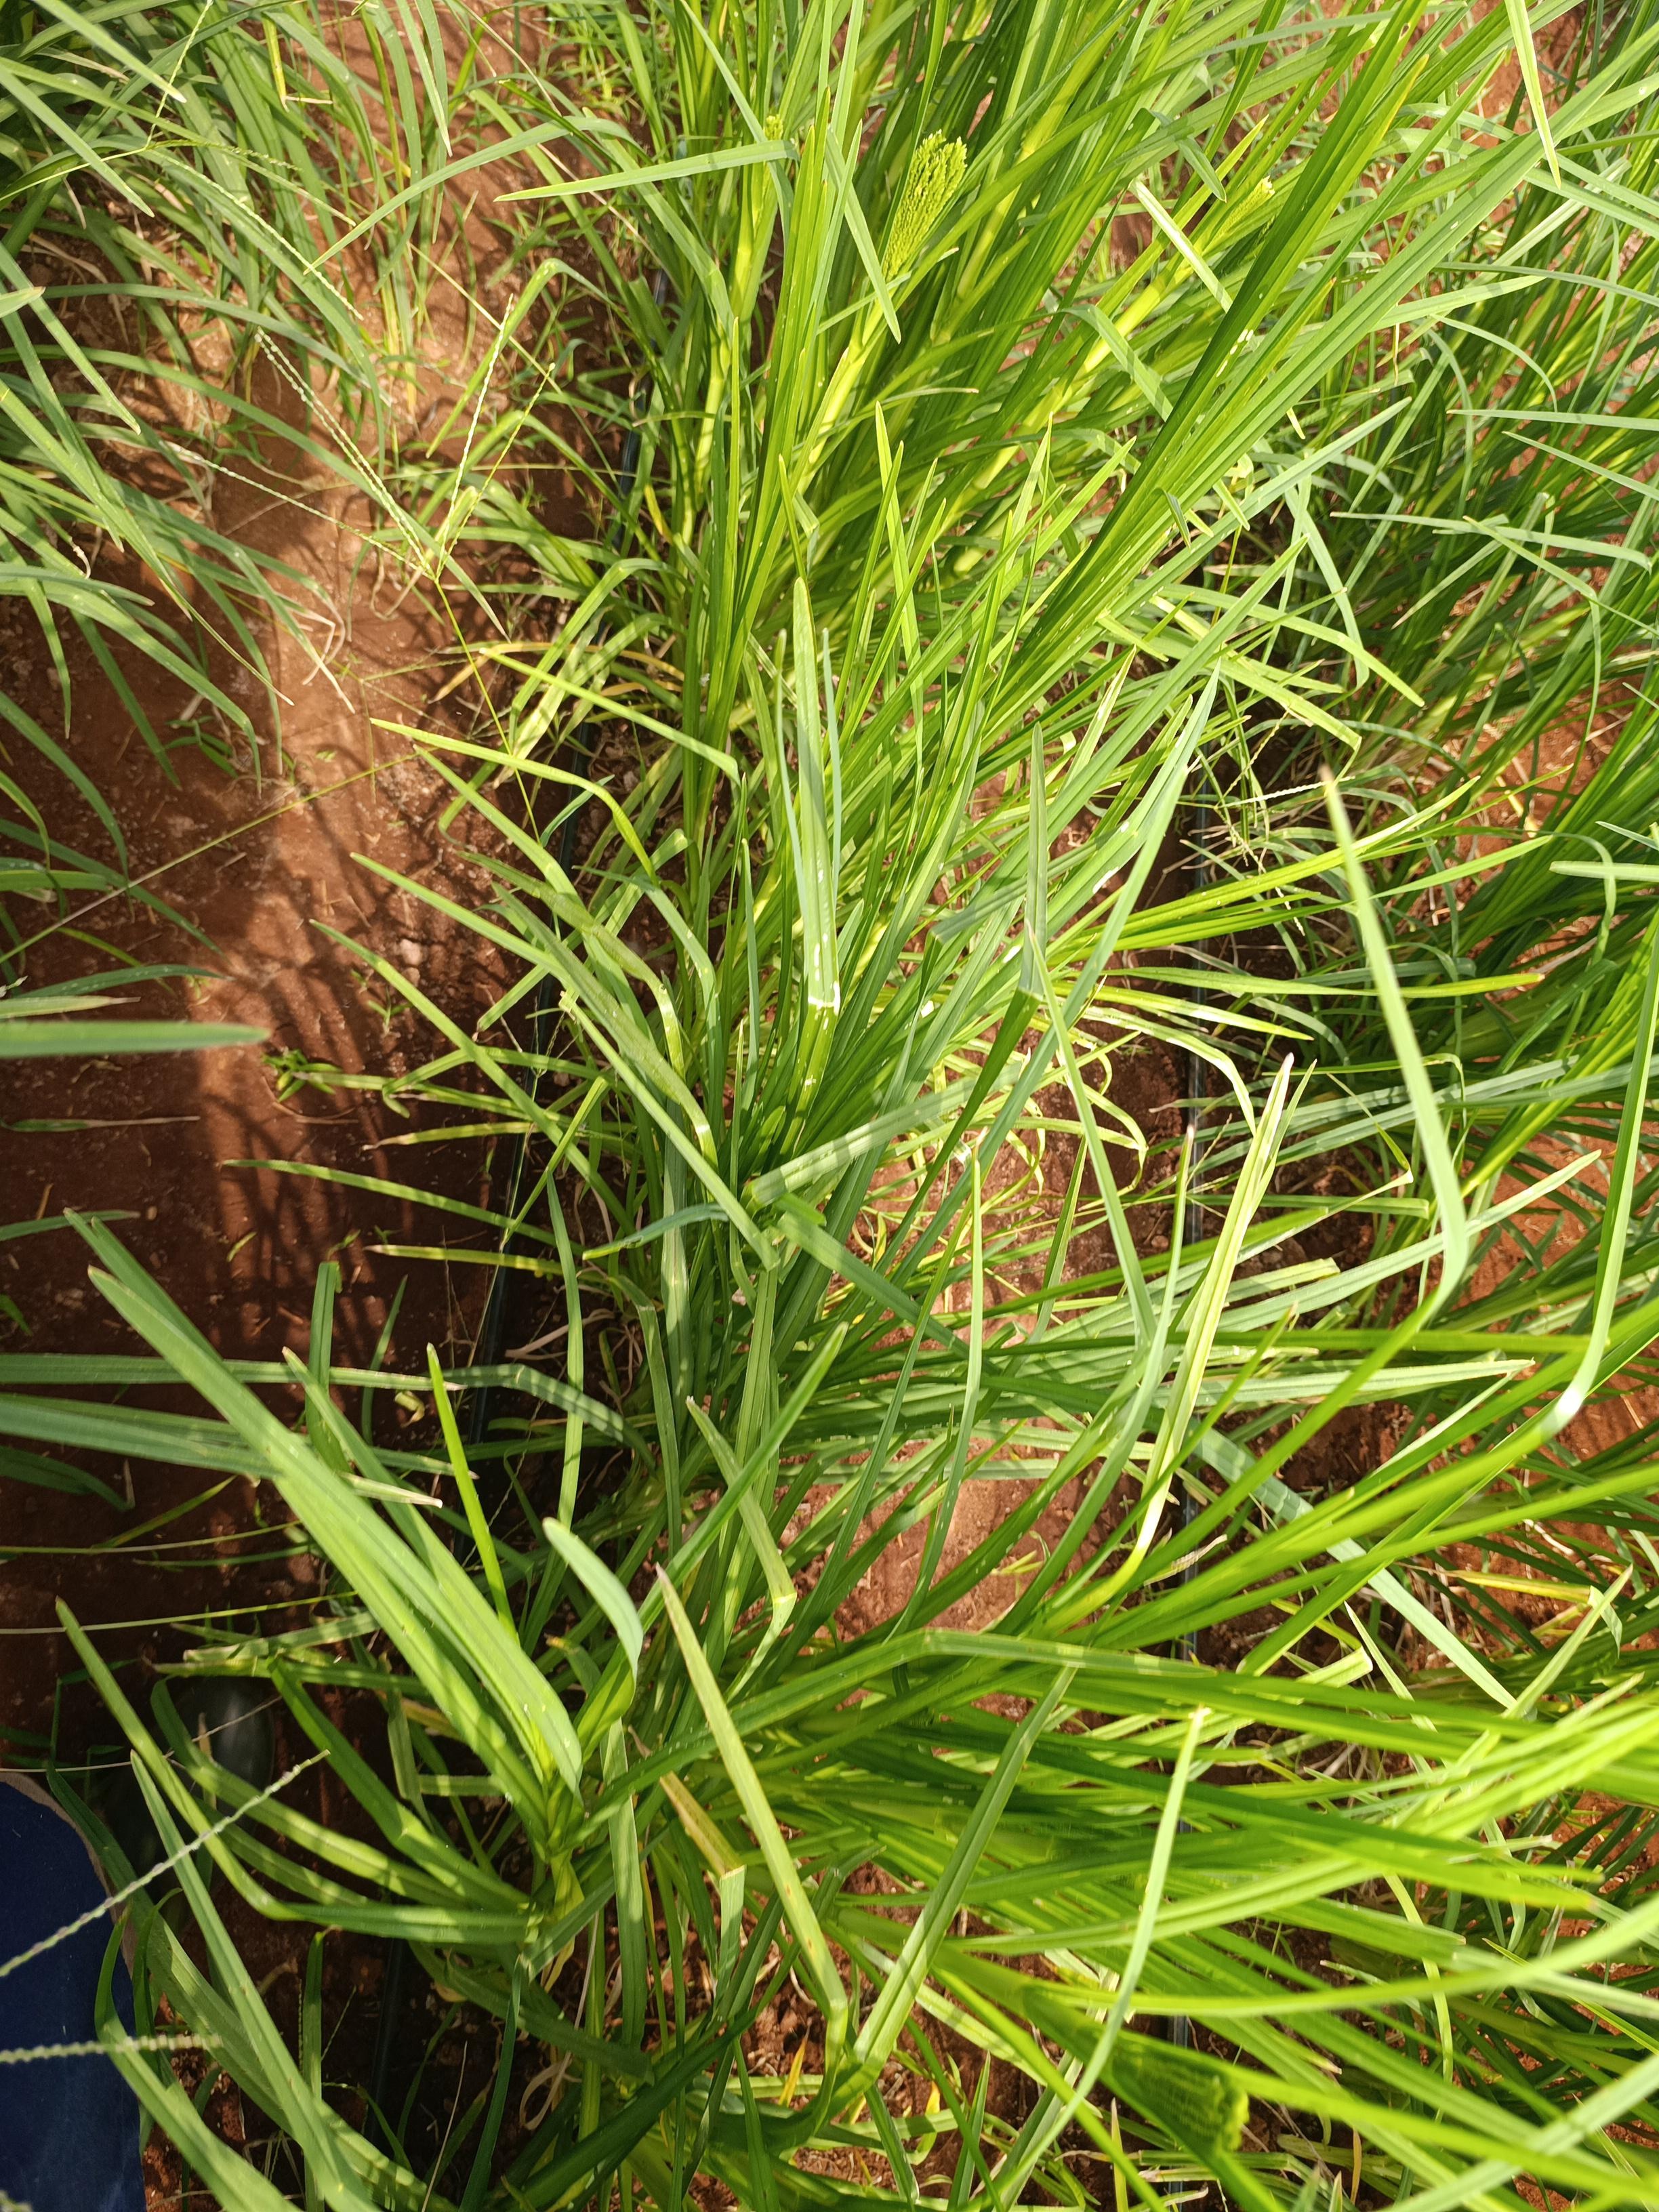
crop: finger millet
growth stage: flowering
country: Kenya
